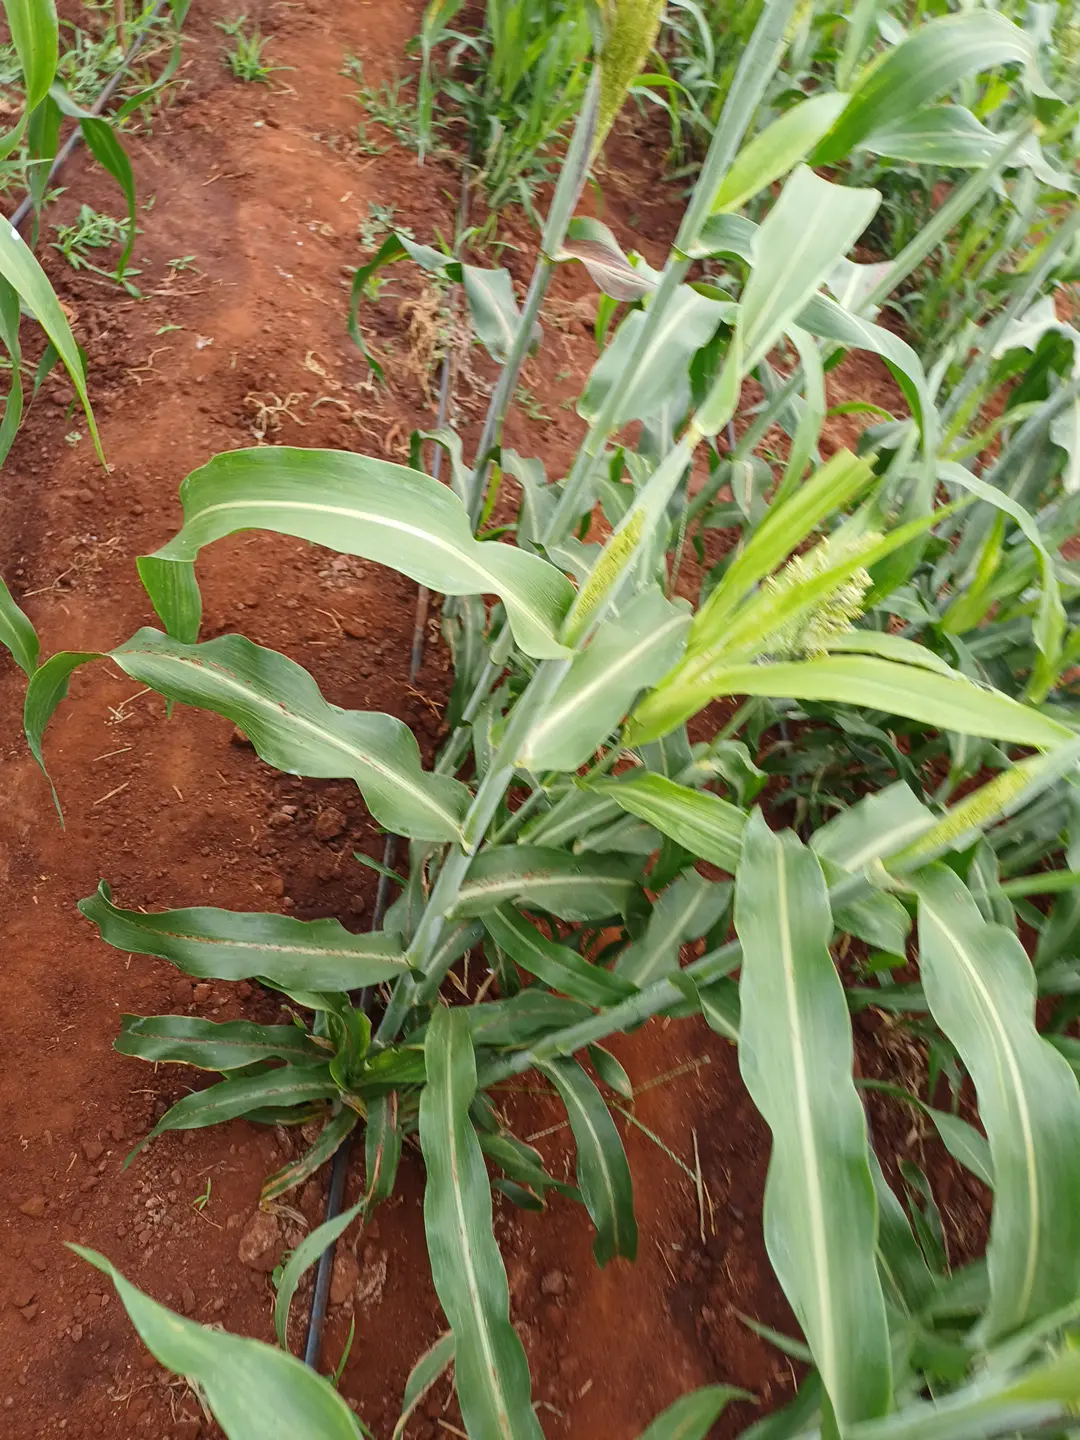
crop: sorghum
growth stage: flowering
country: Kenya
